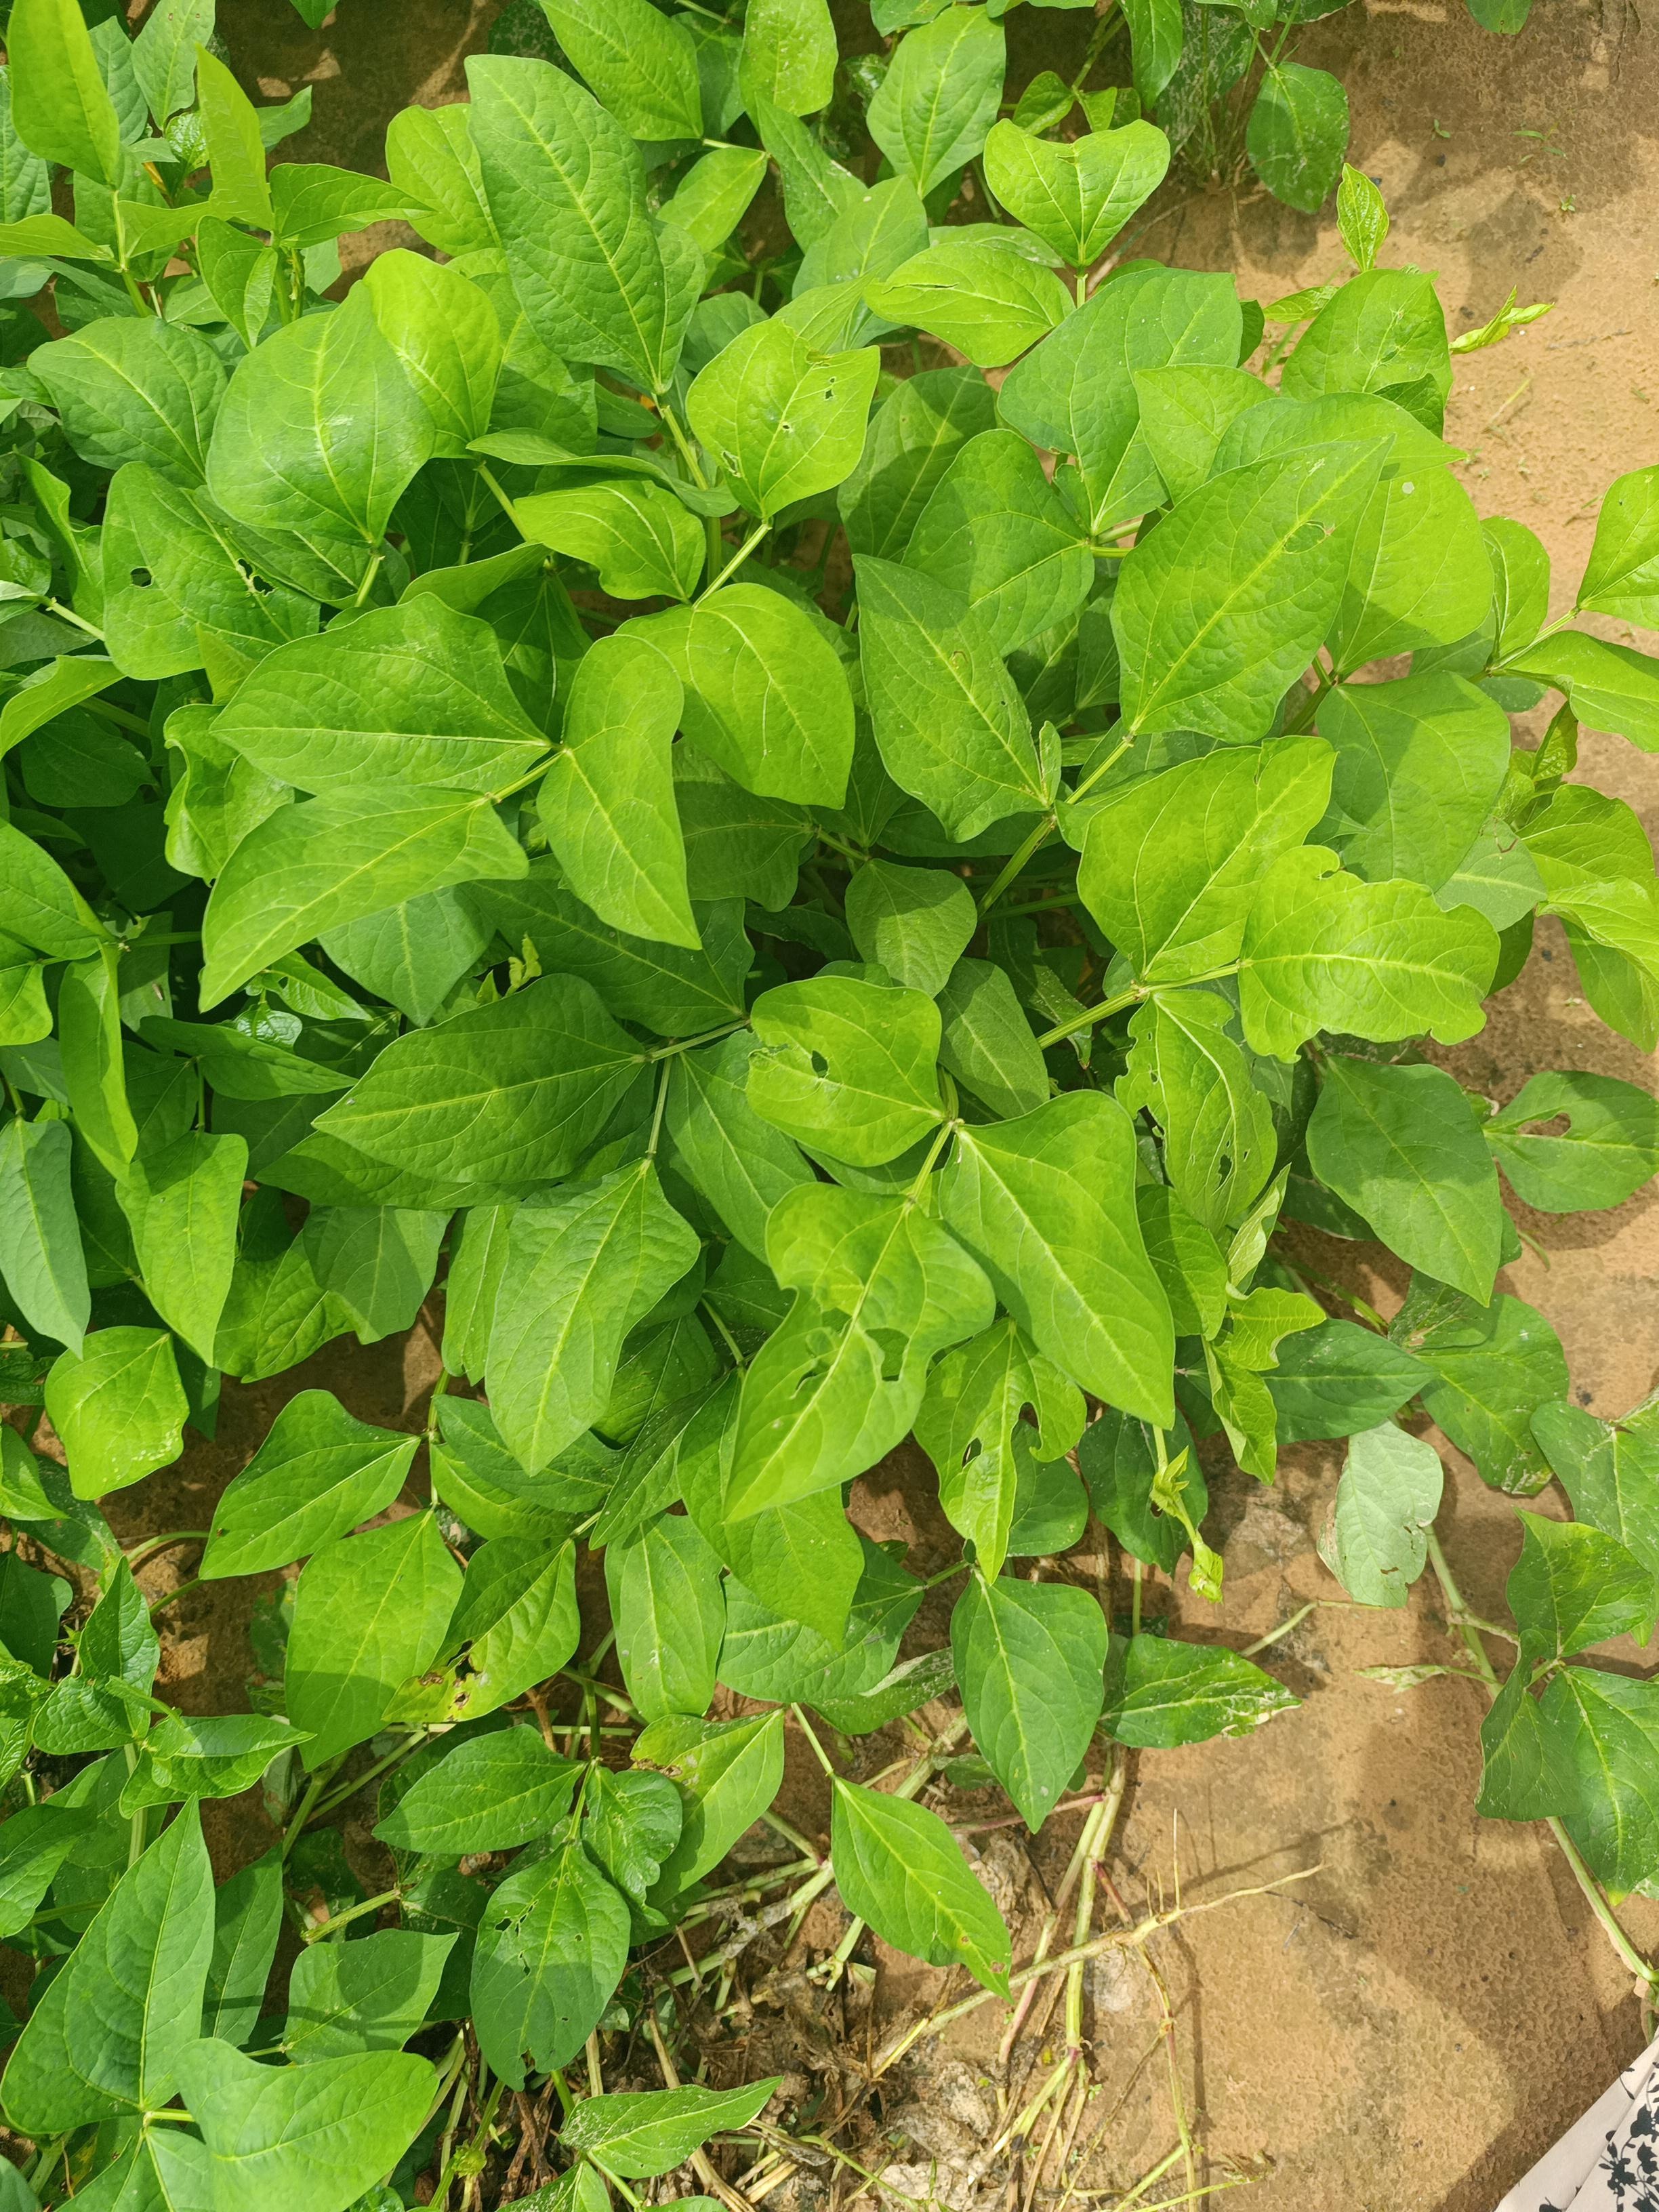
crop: cowpea
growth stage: vegetative
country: Nigeria
